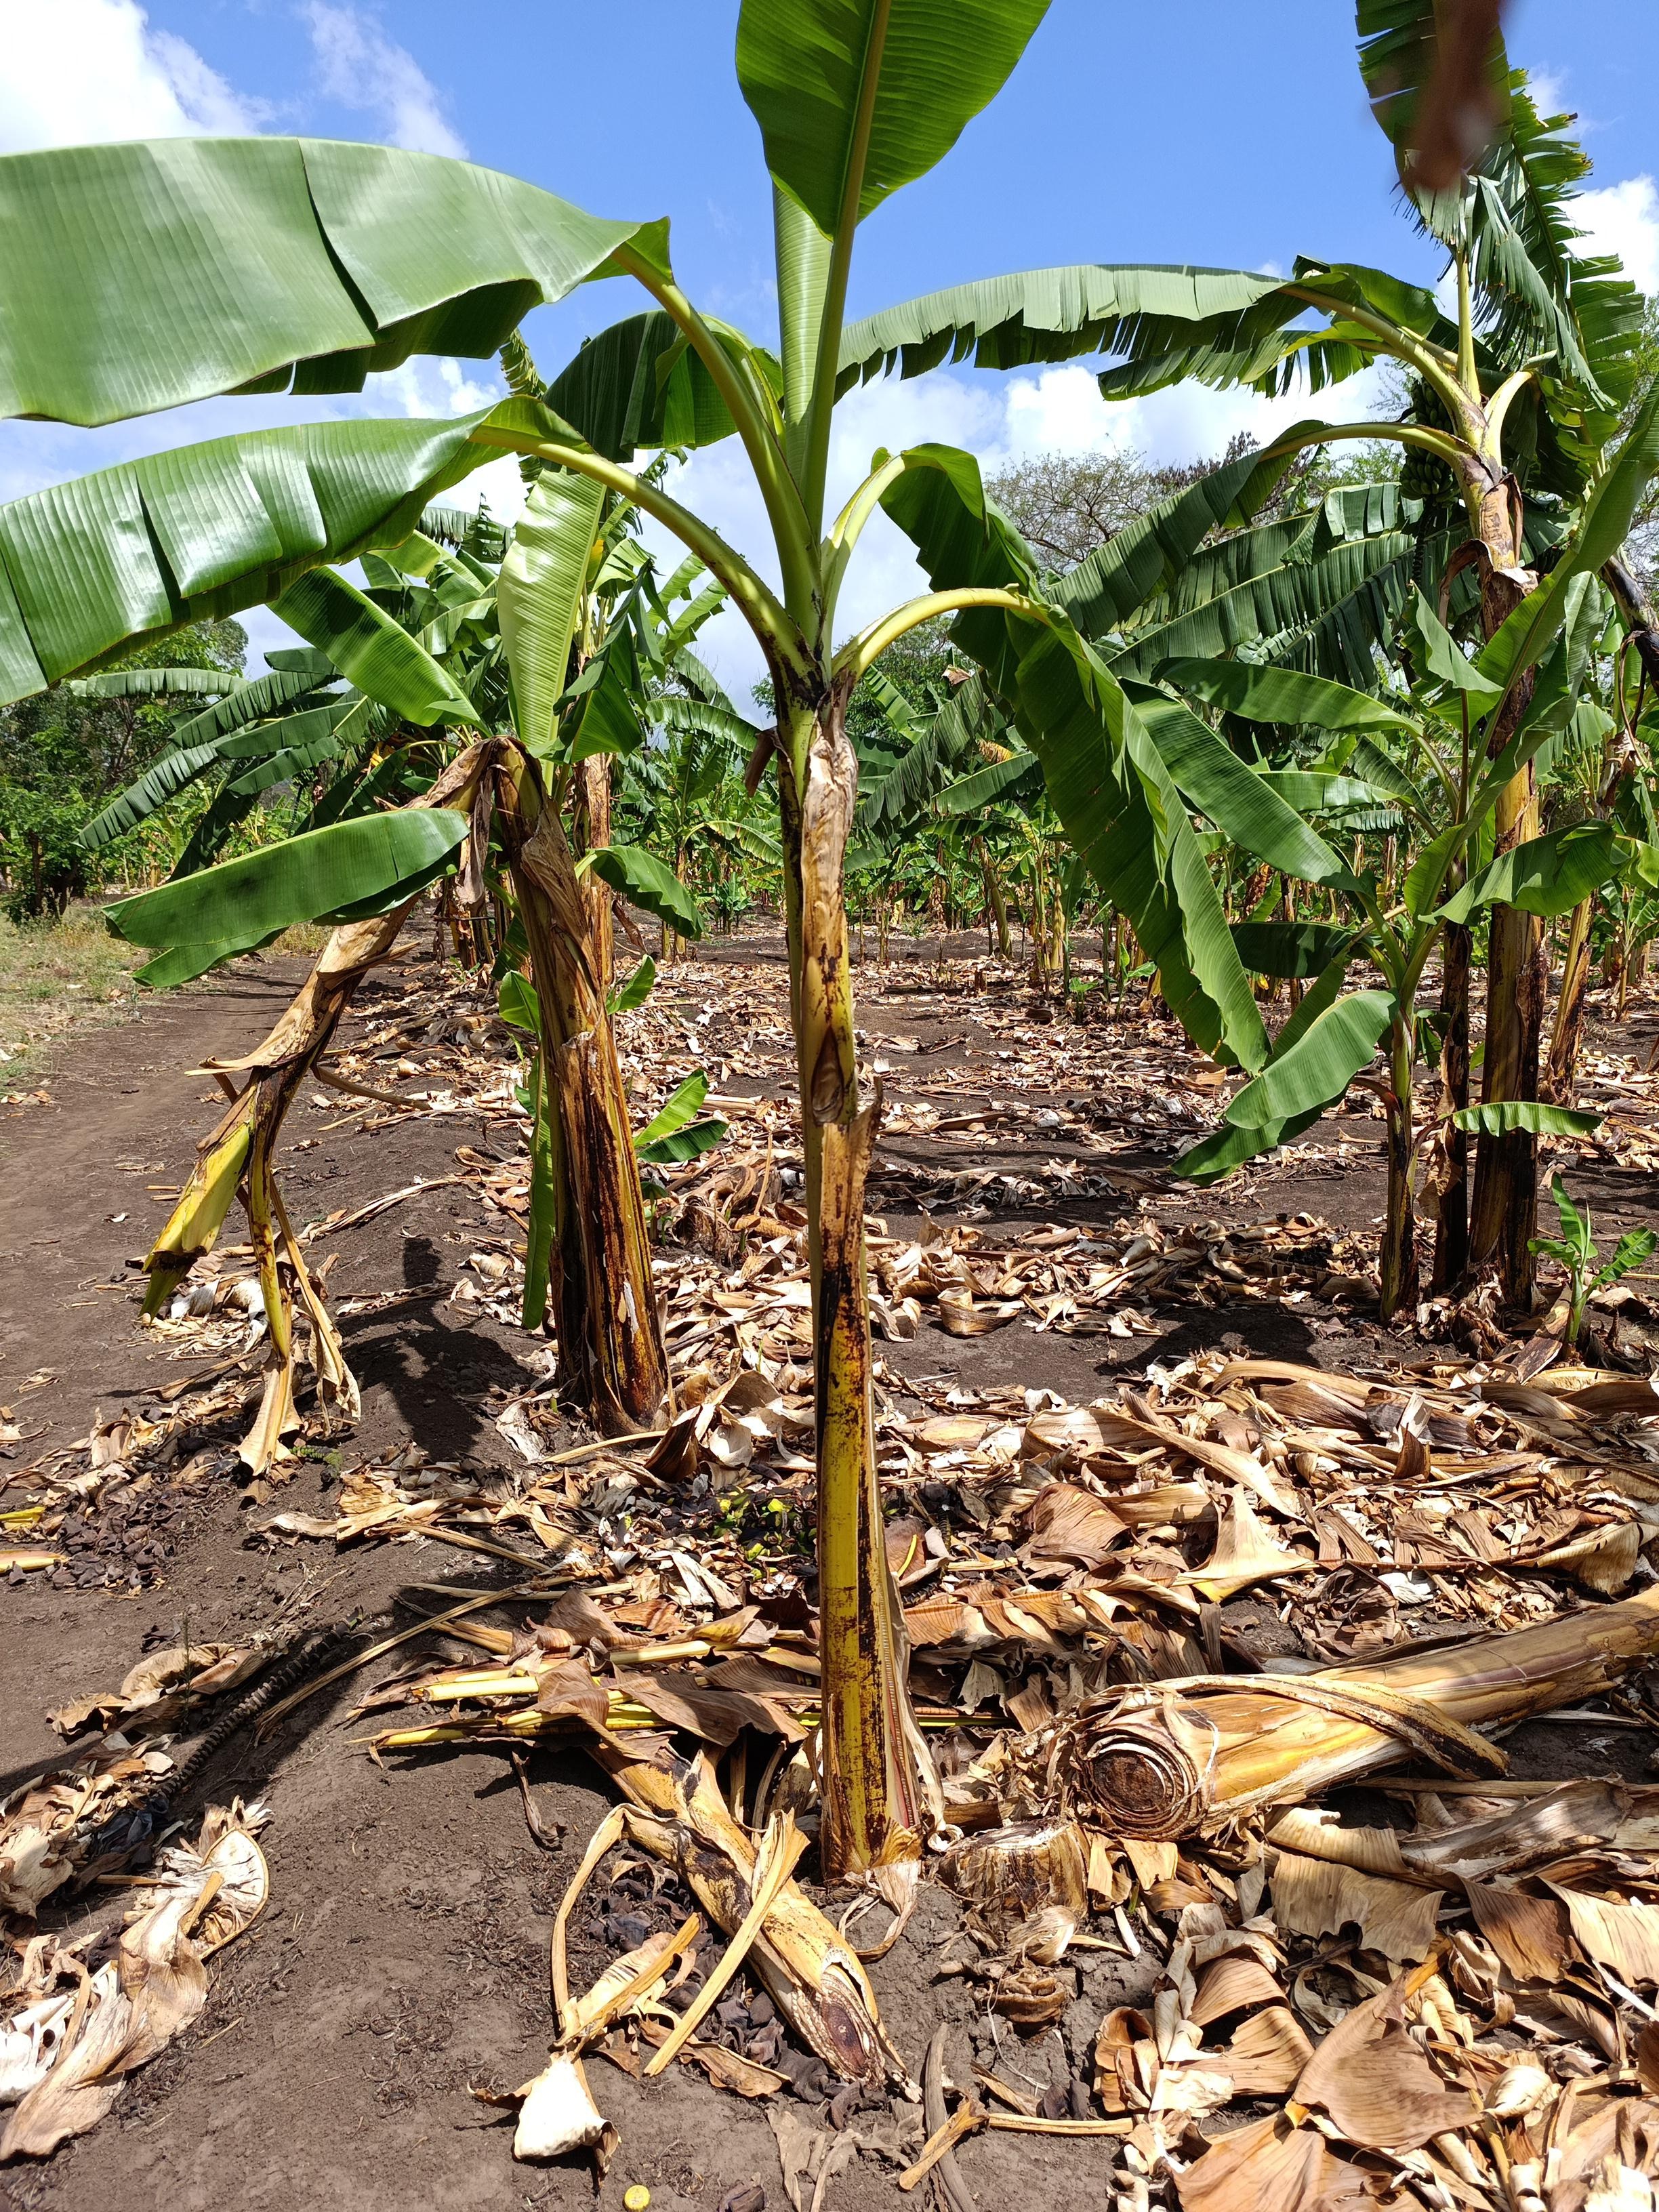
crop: banana
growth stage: vegetative
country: Tanzania
